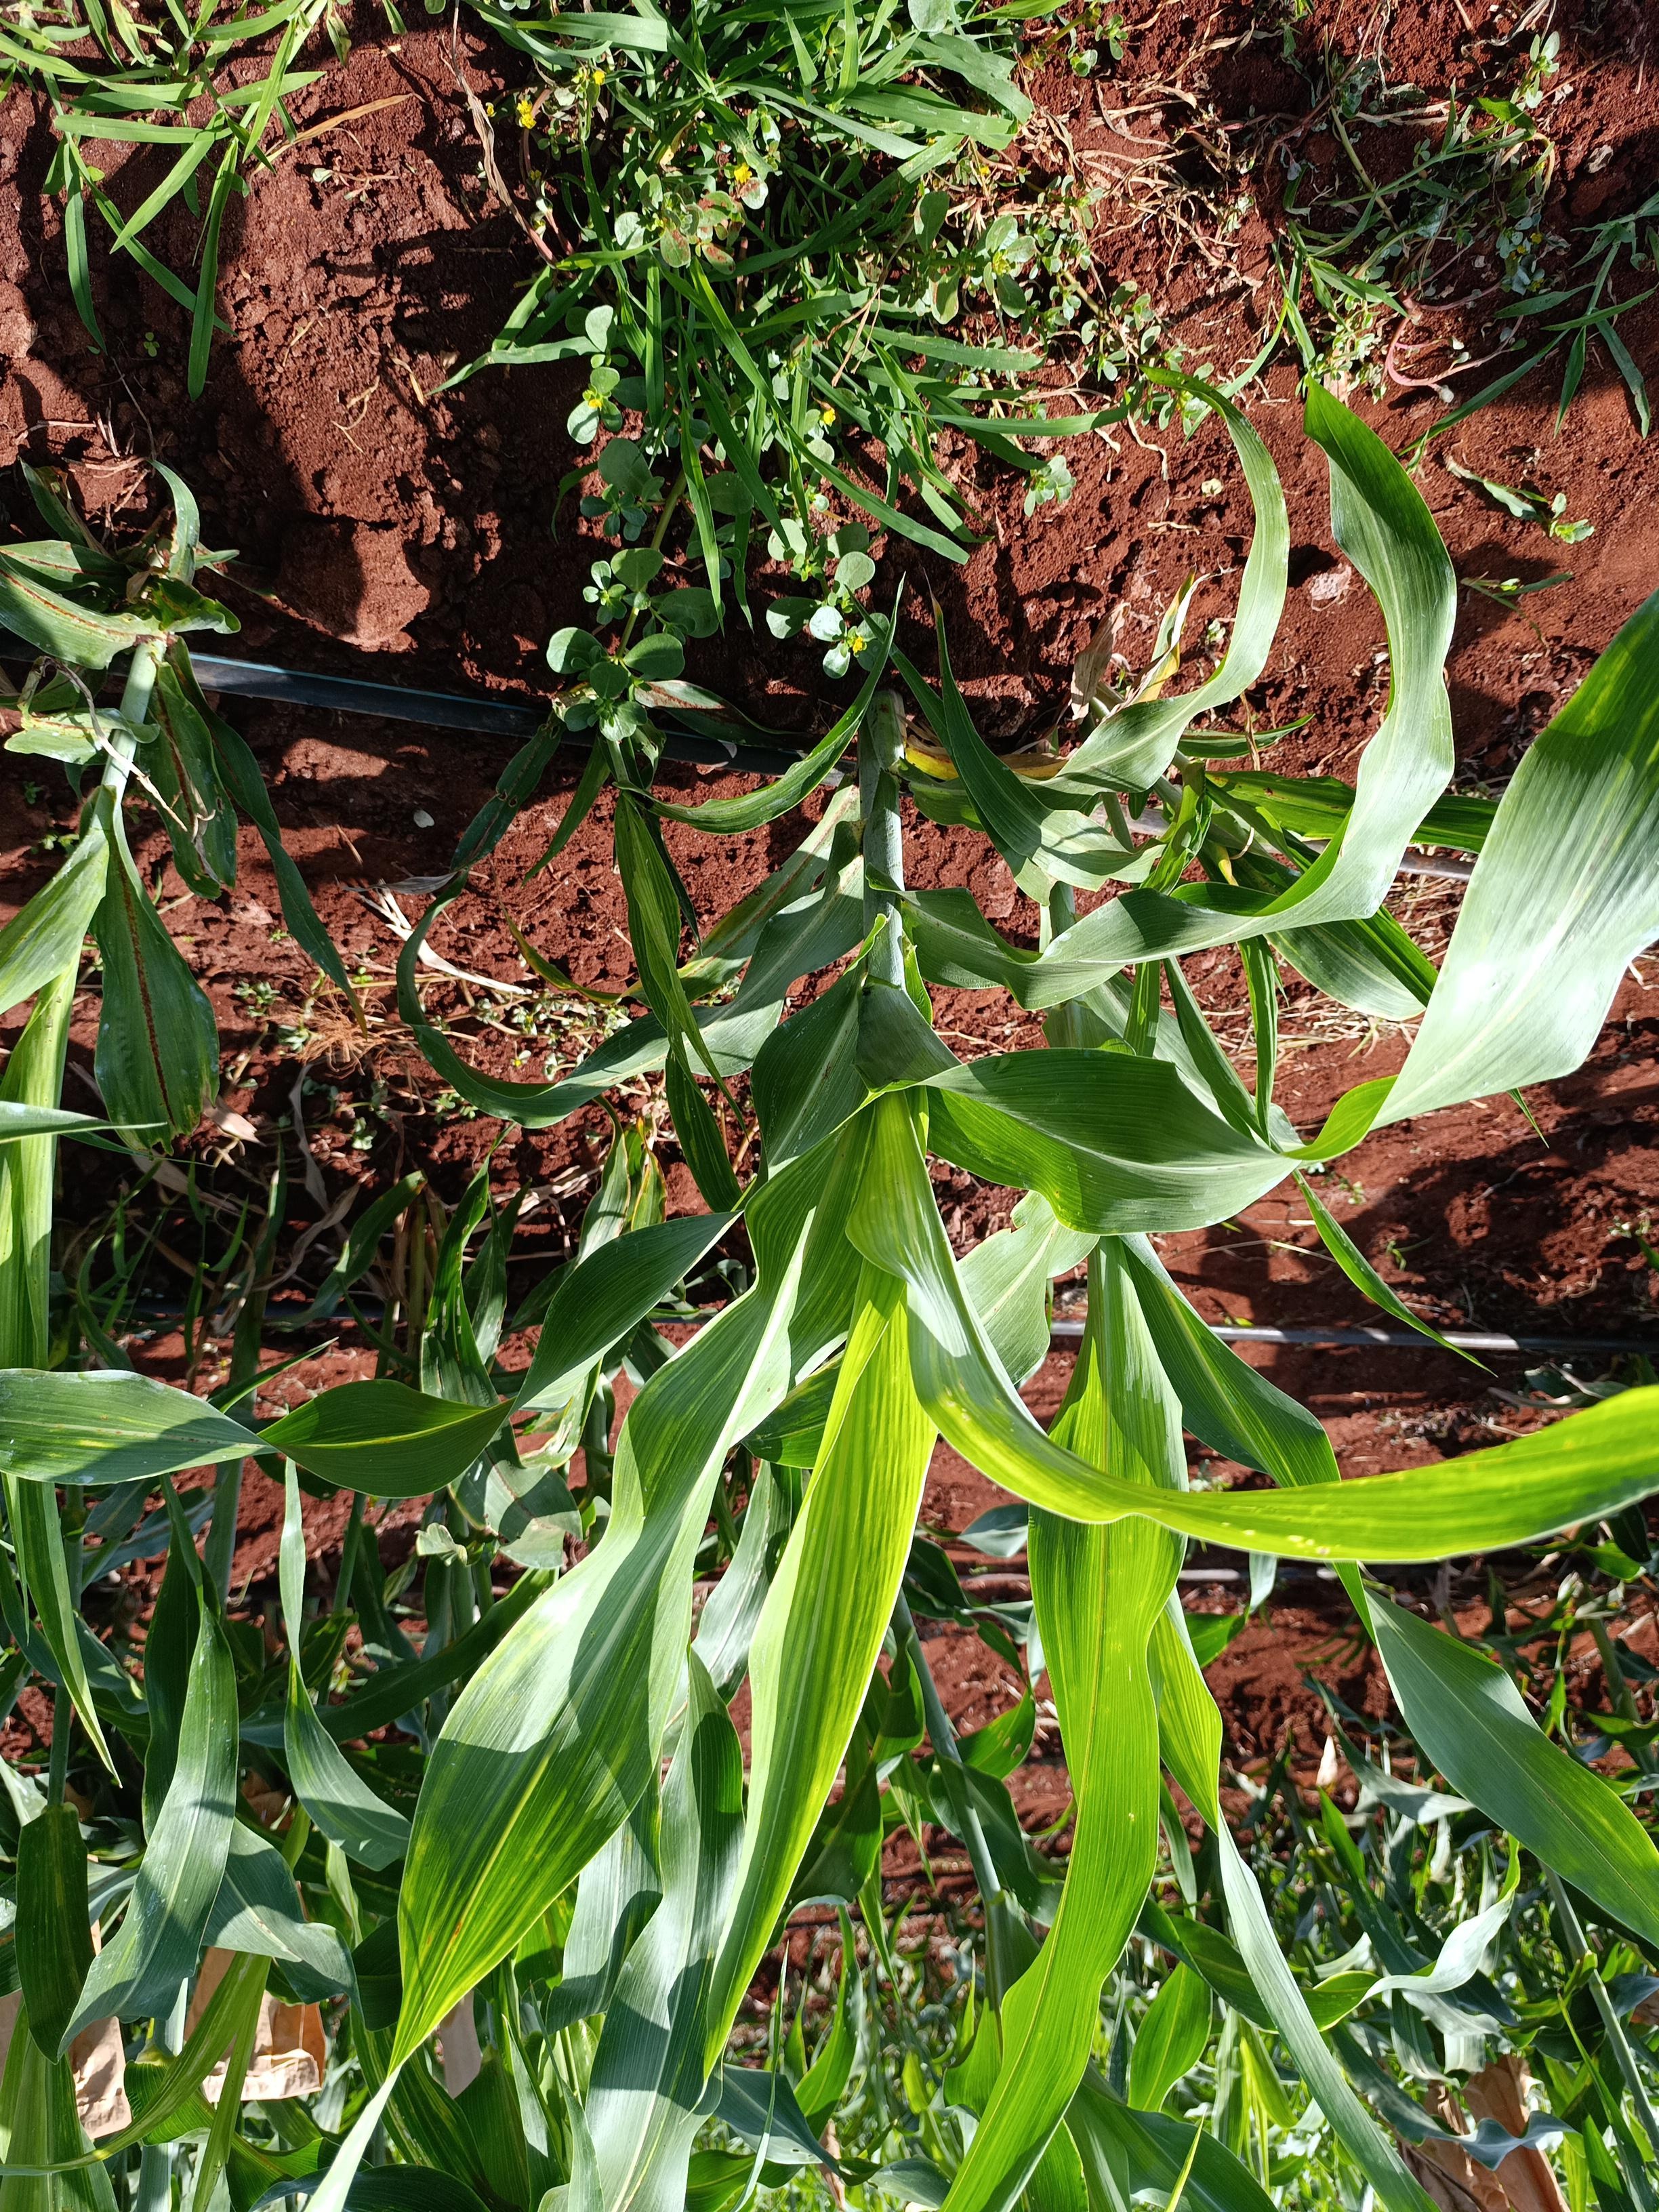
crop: sorghum
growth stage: heading tuber
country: Kenya
